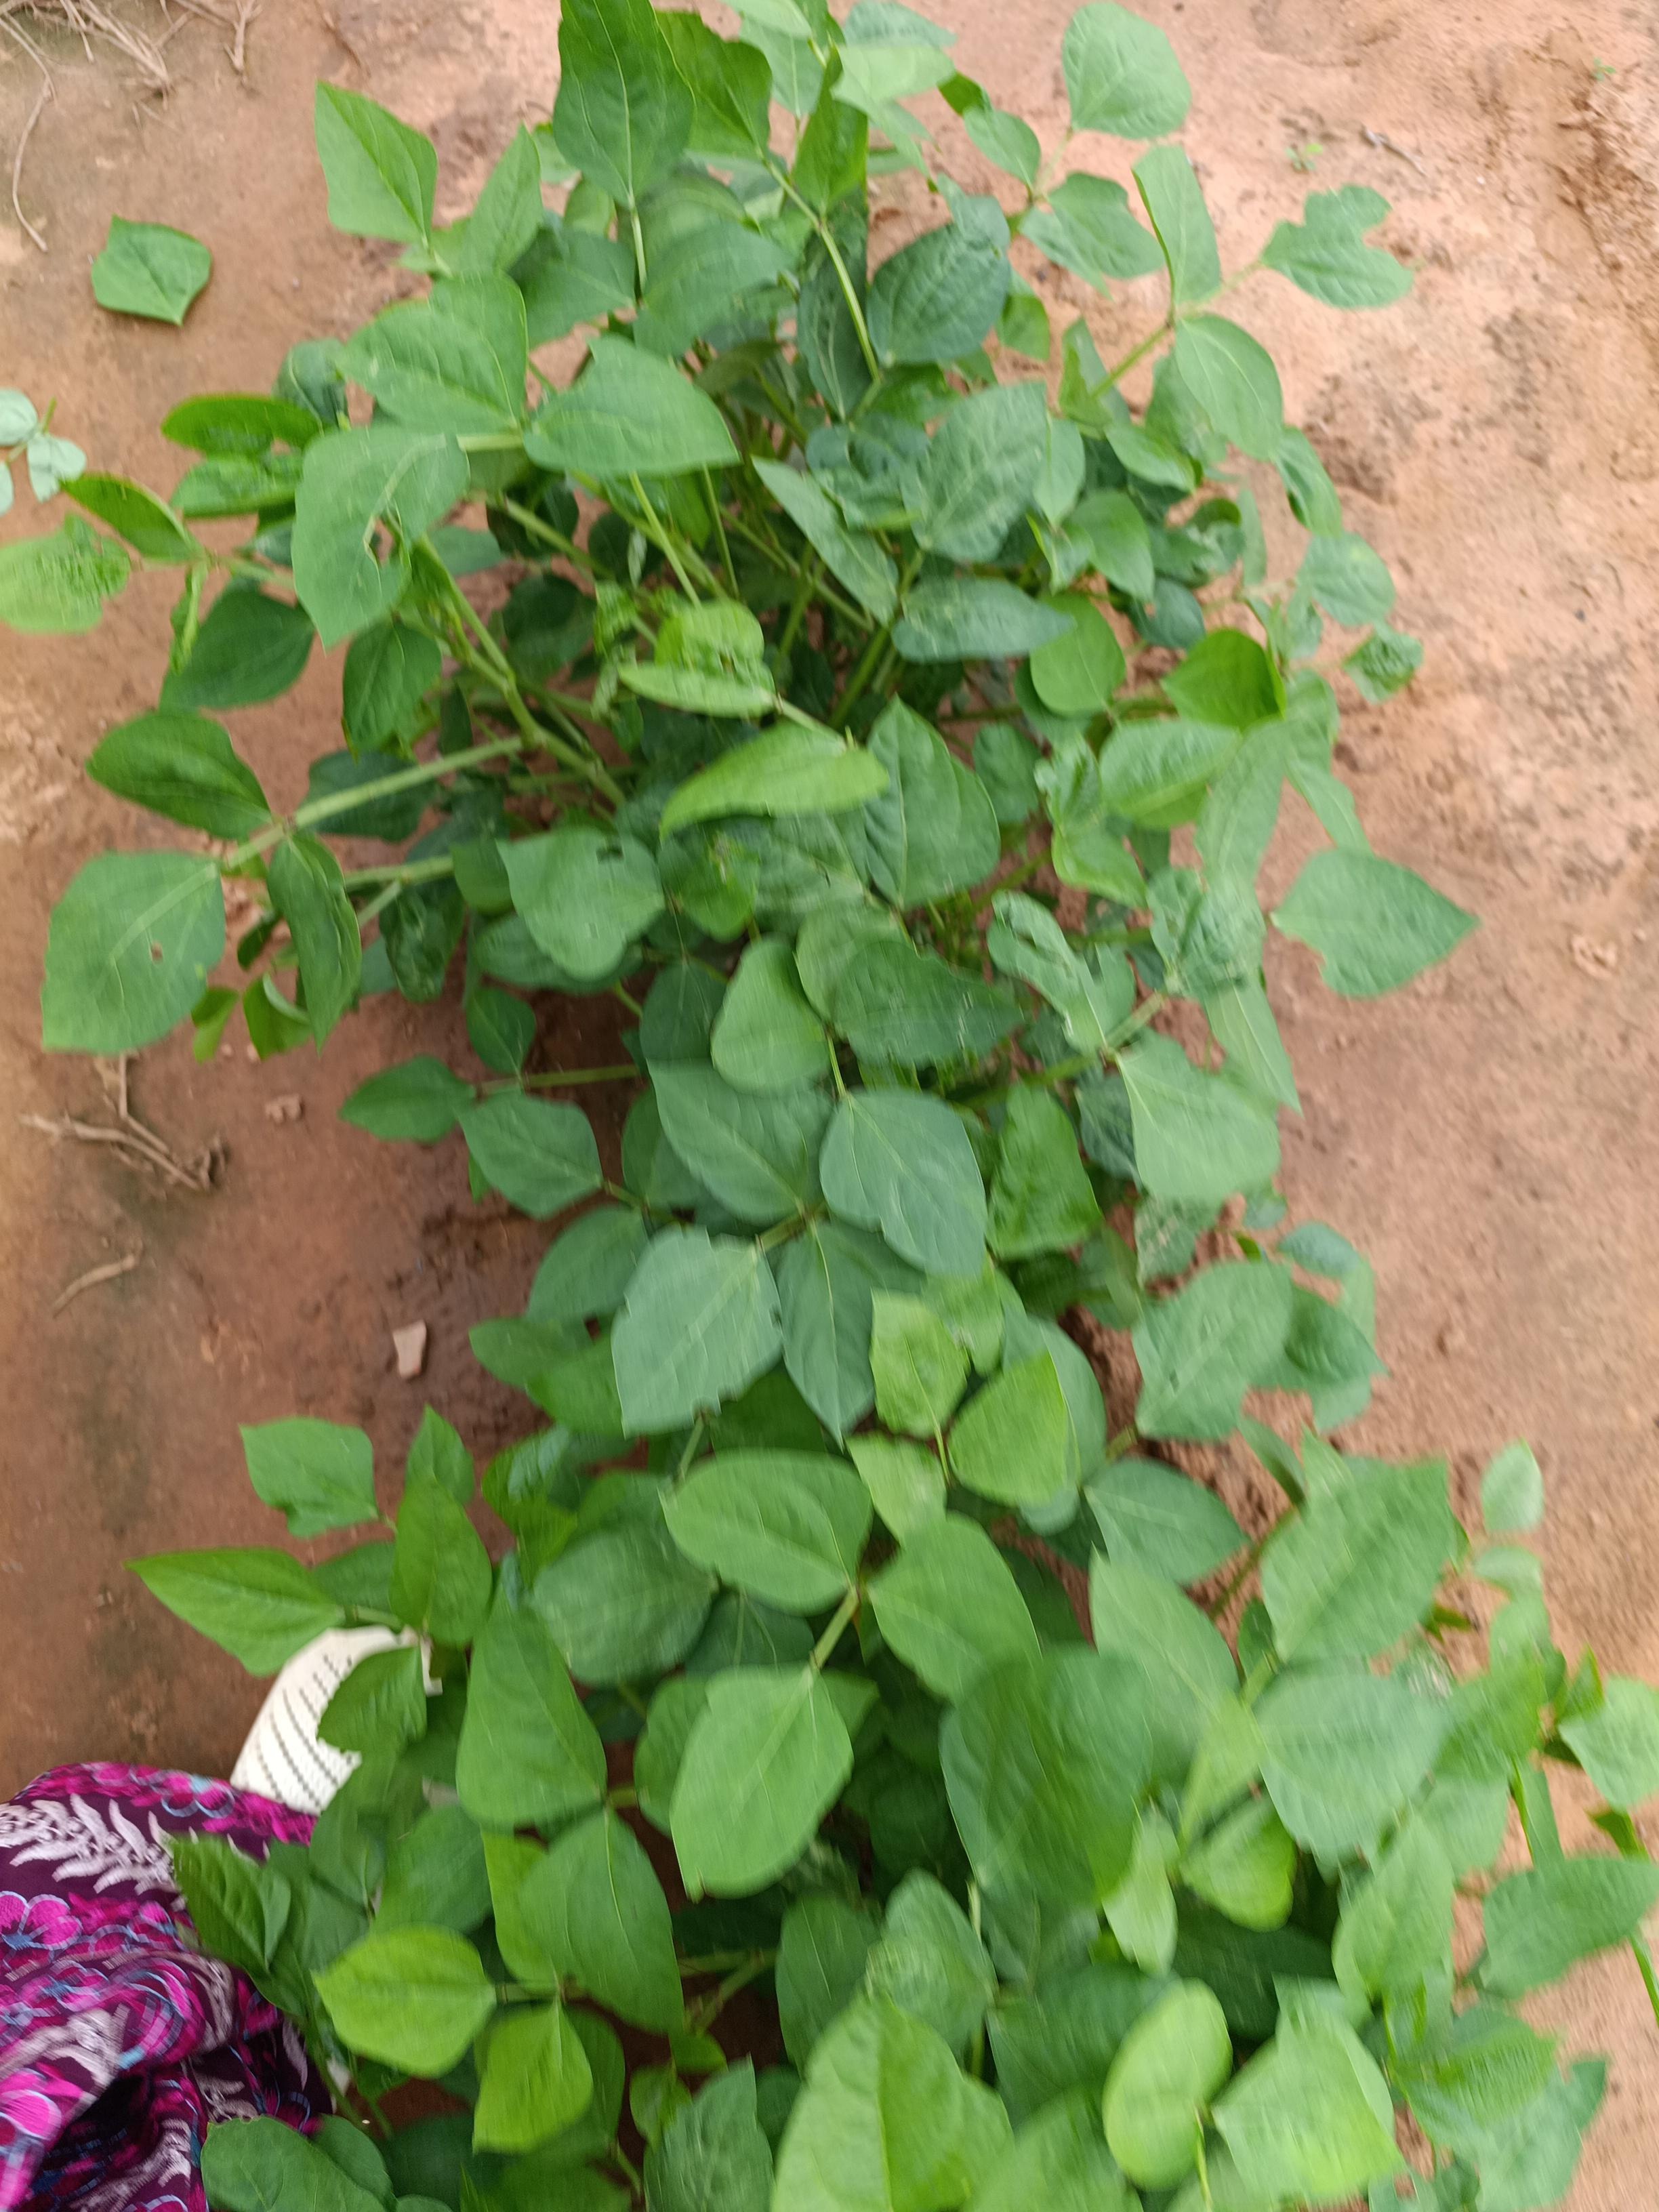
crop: cowpea
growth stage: emergence
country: Nigeria
